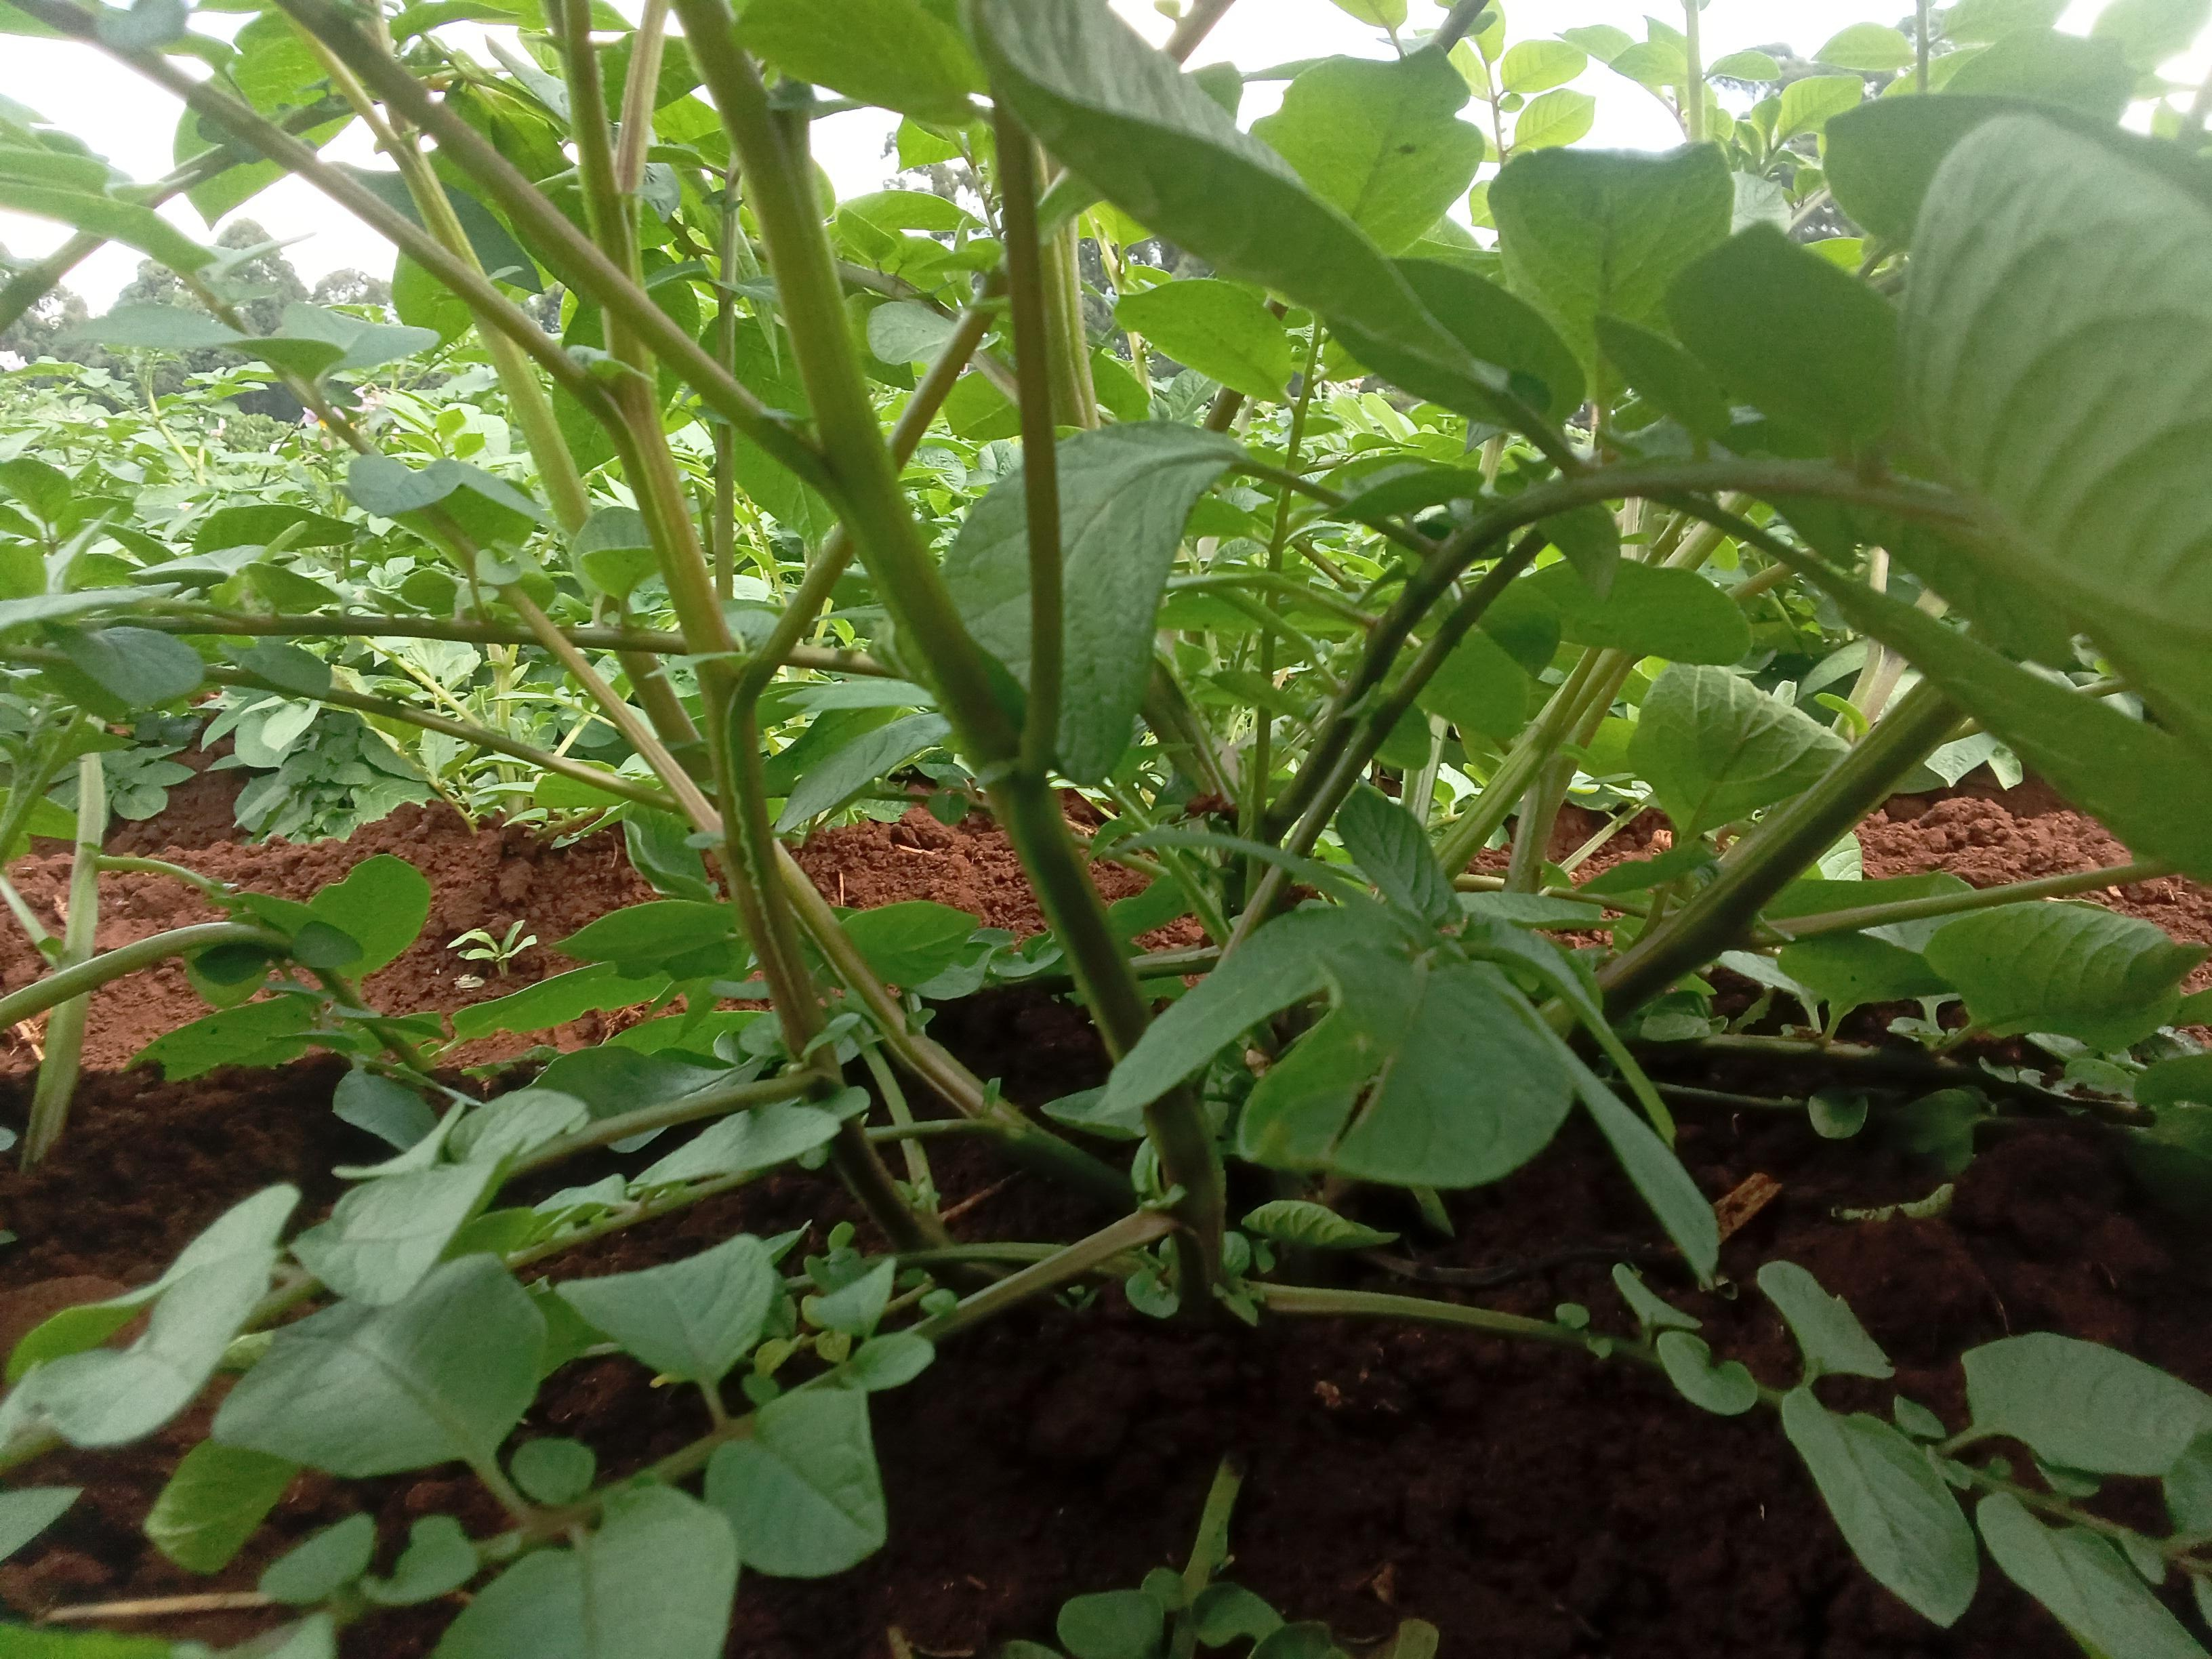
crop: potato
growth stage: flowering
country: Kenya
